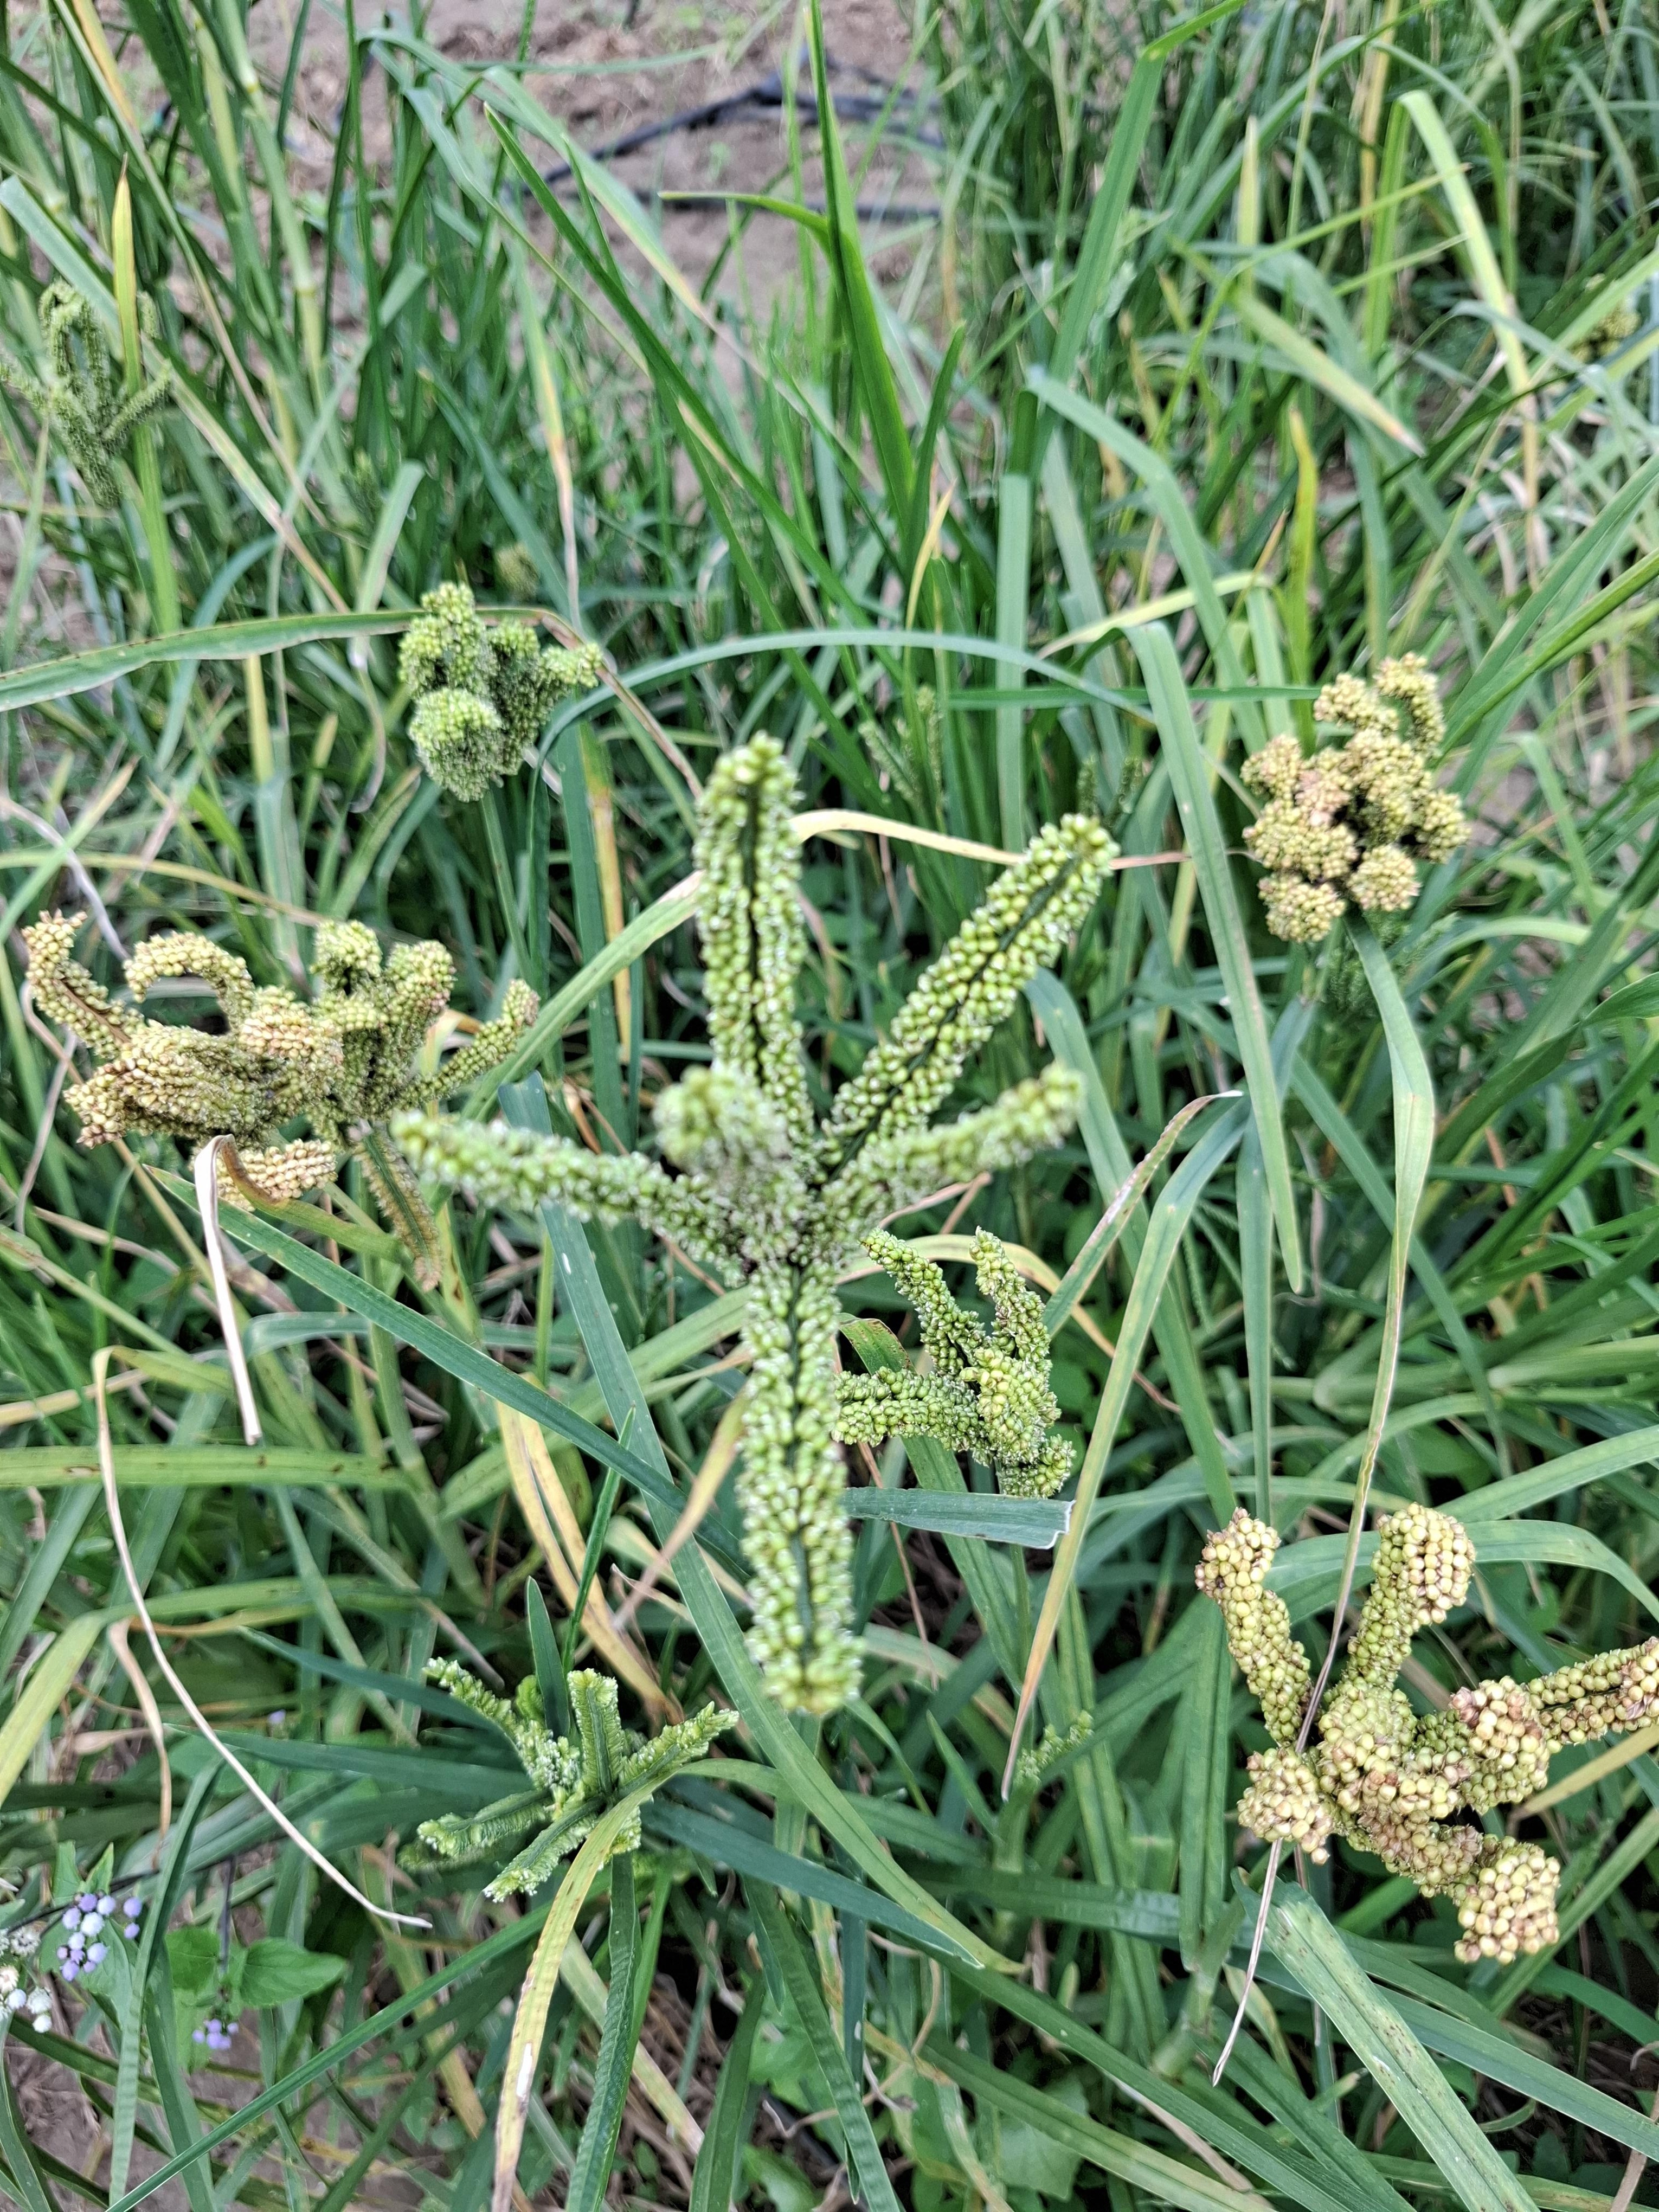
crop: sorghum
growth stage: harvest maturity
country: Tanzania
